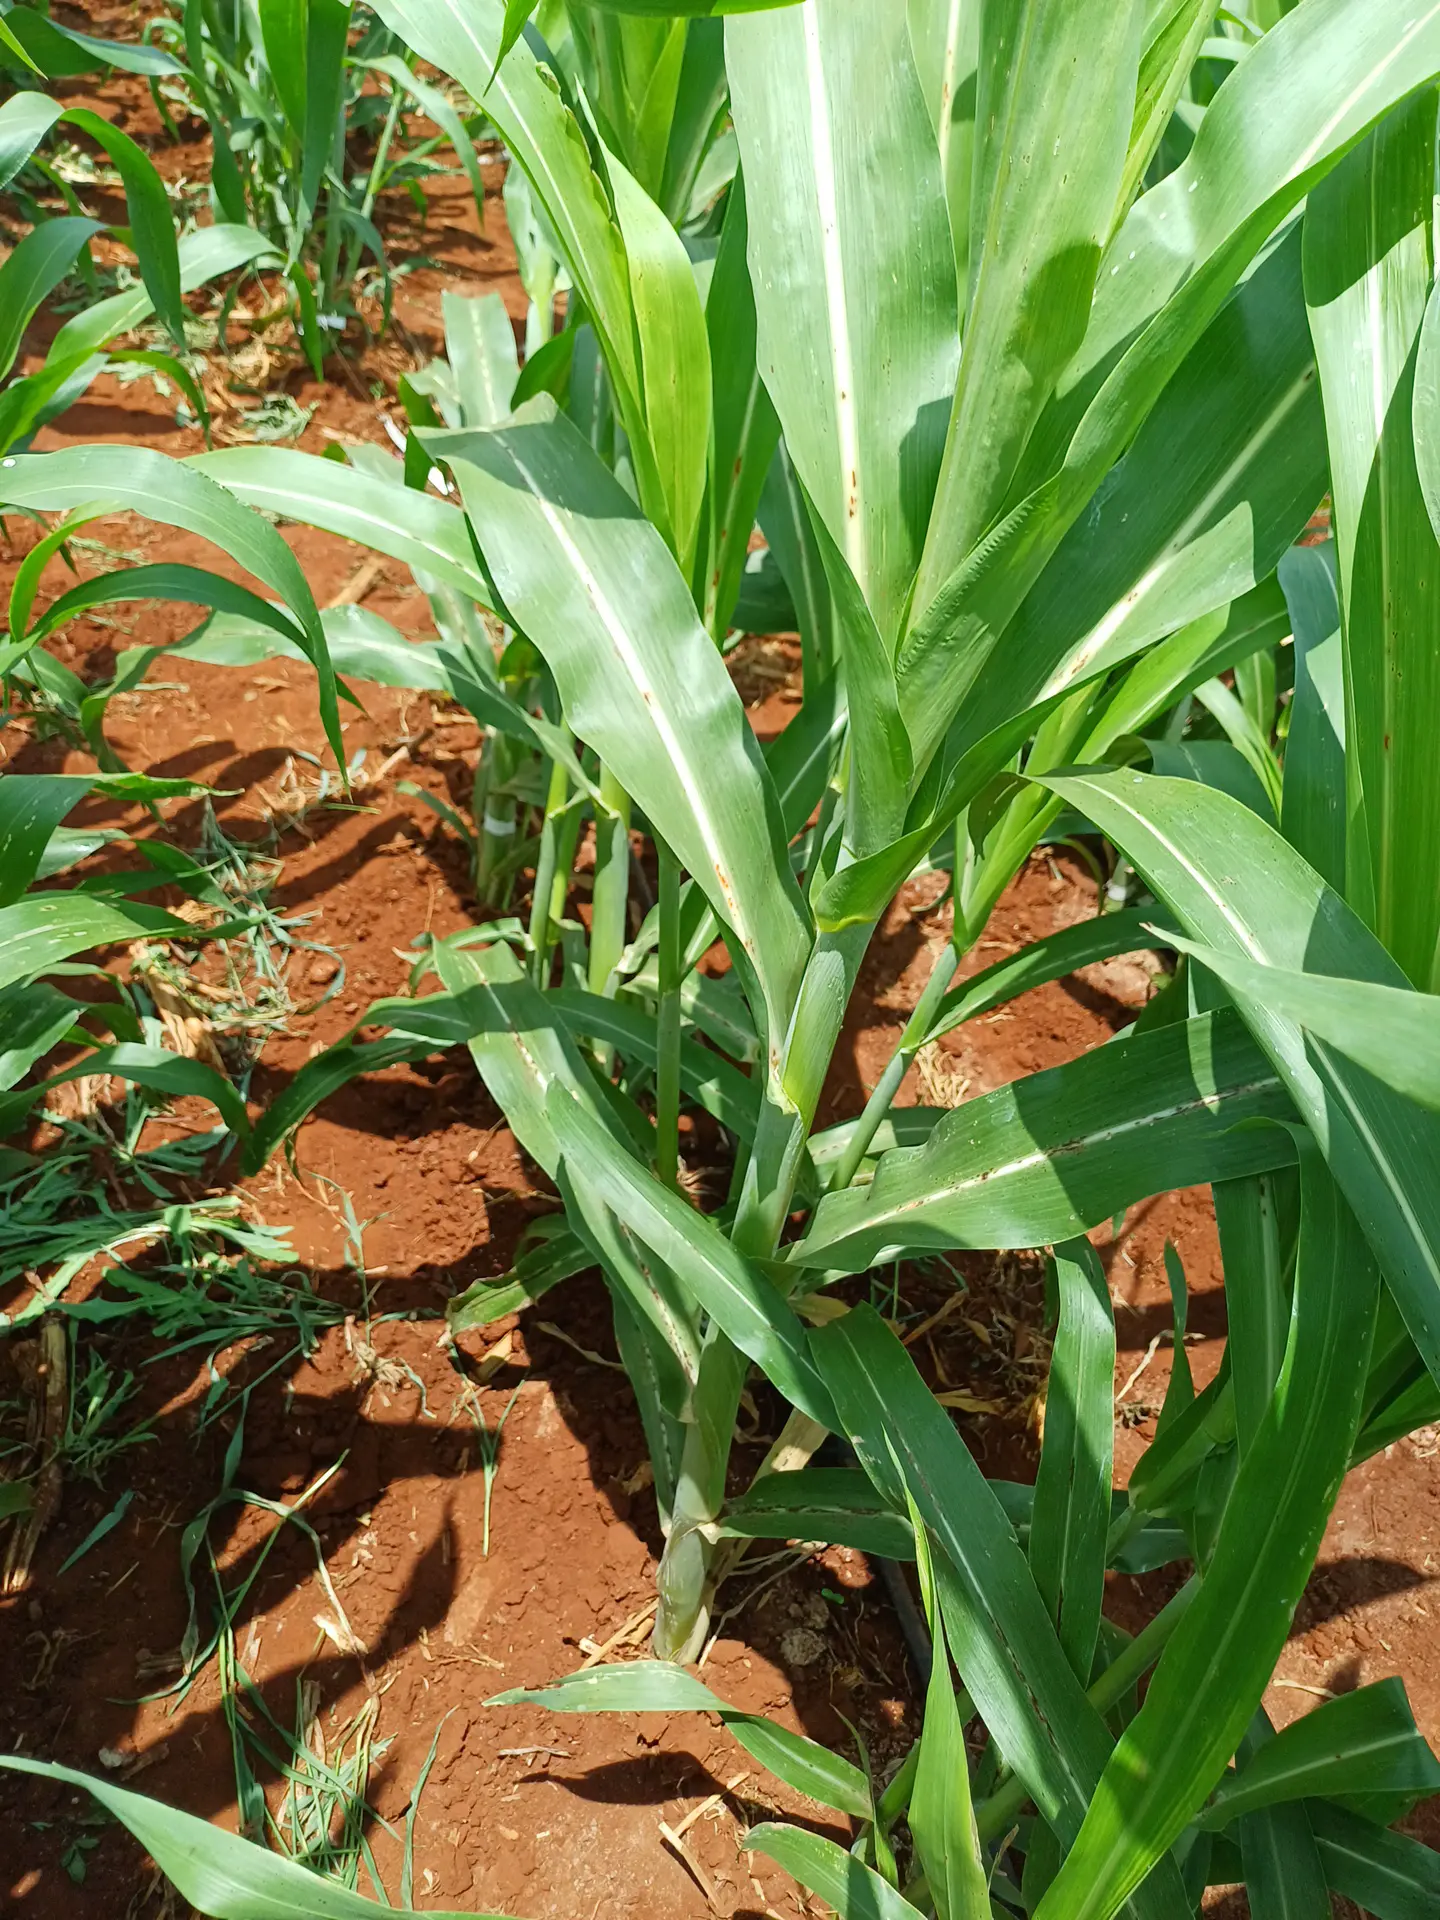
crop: sorghum
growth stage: vegetative
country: Kenya
